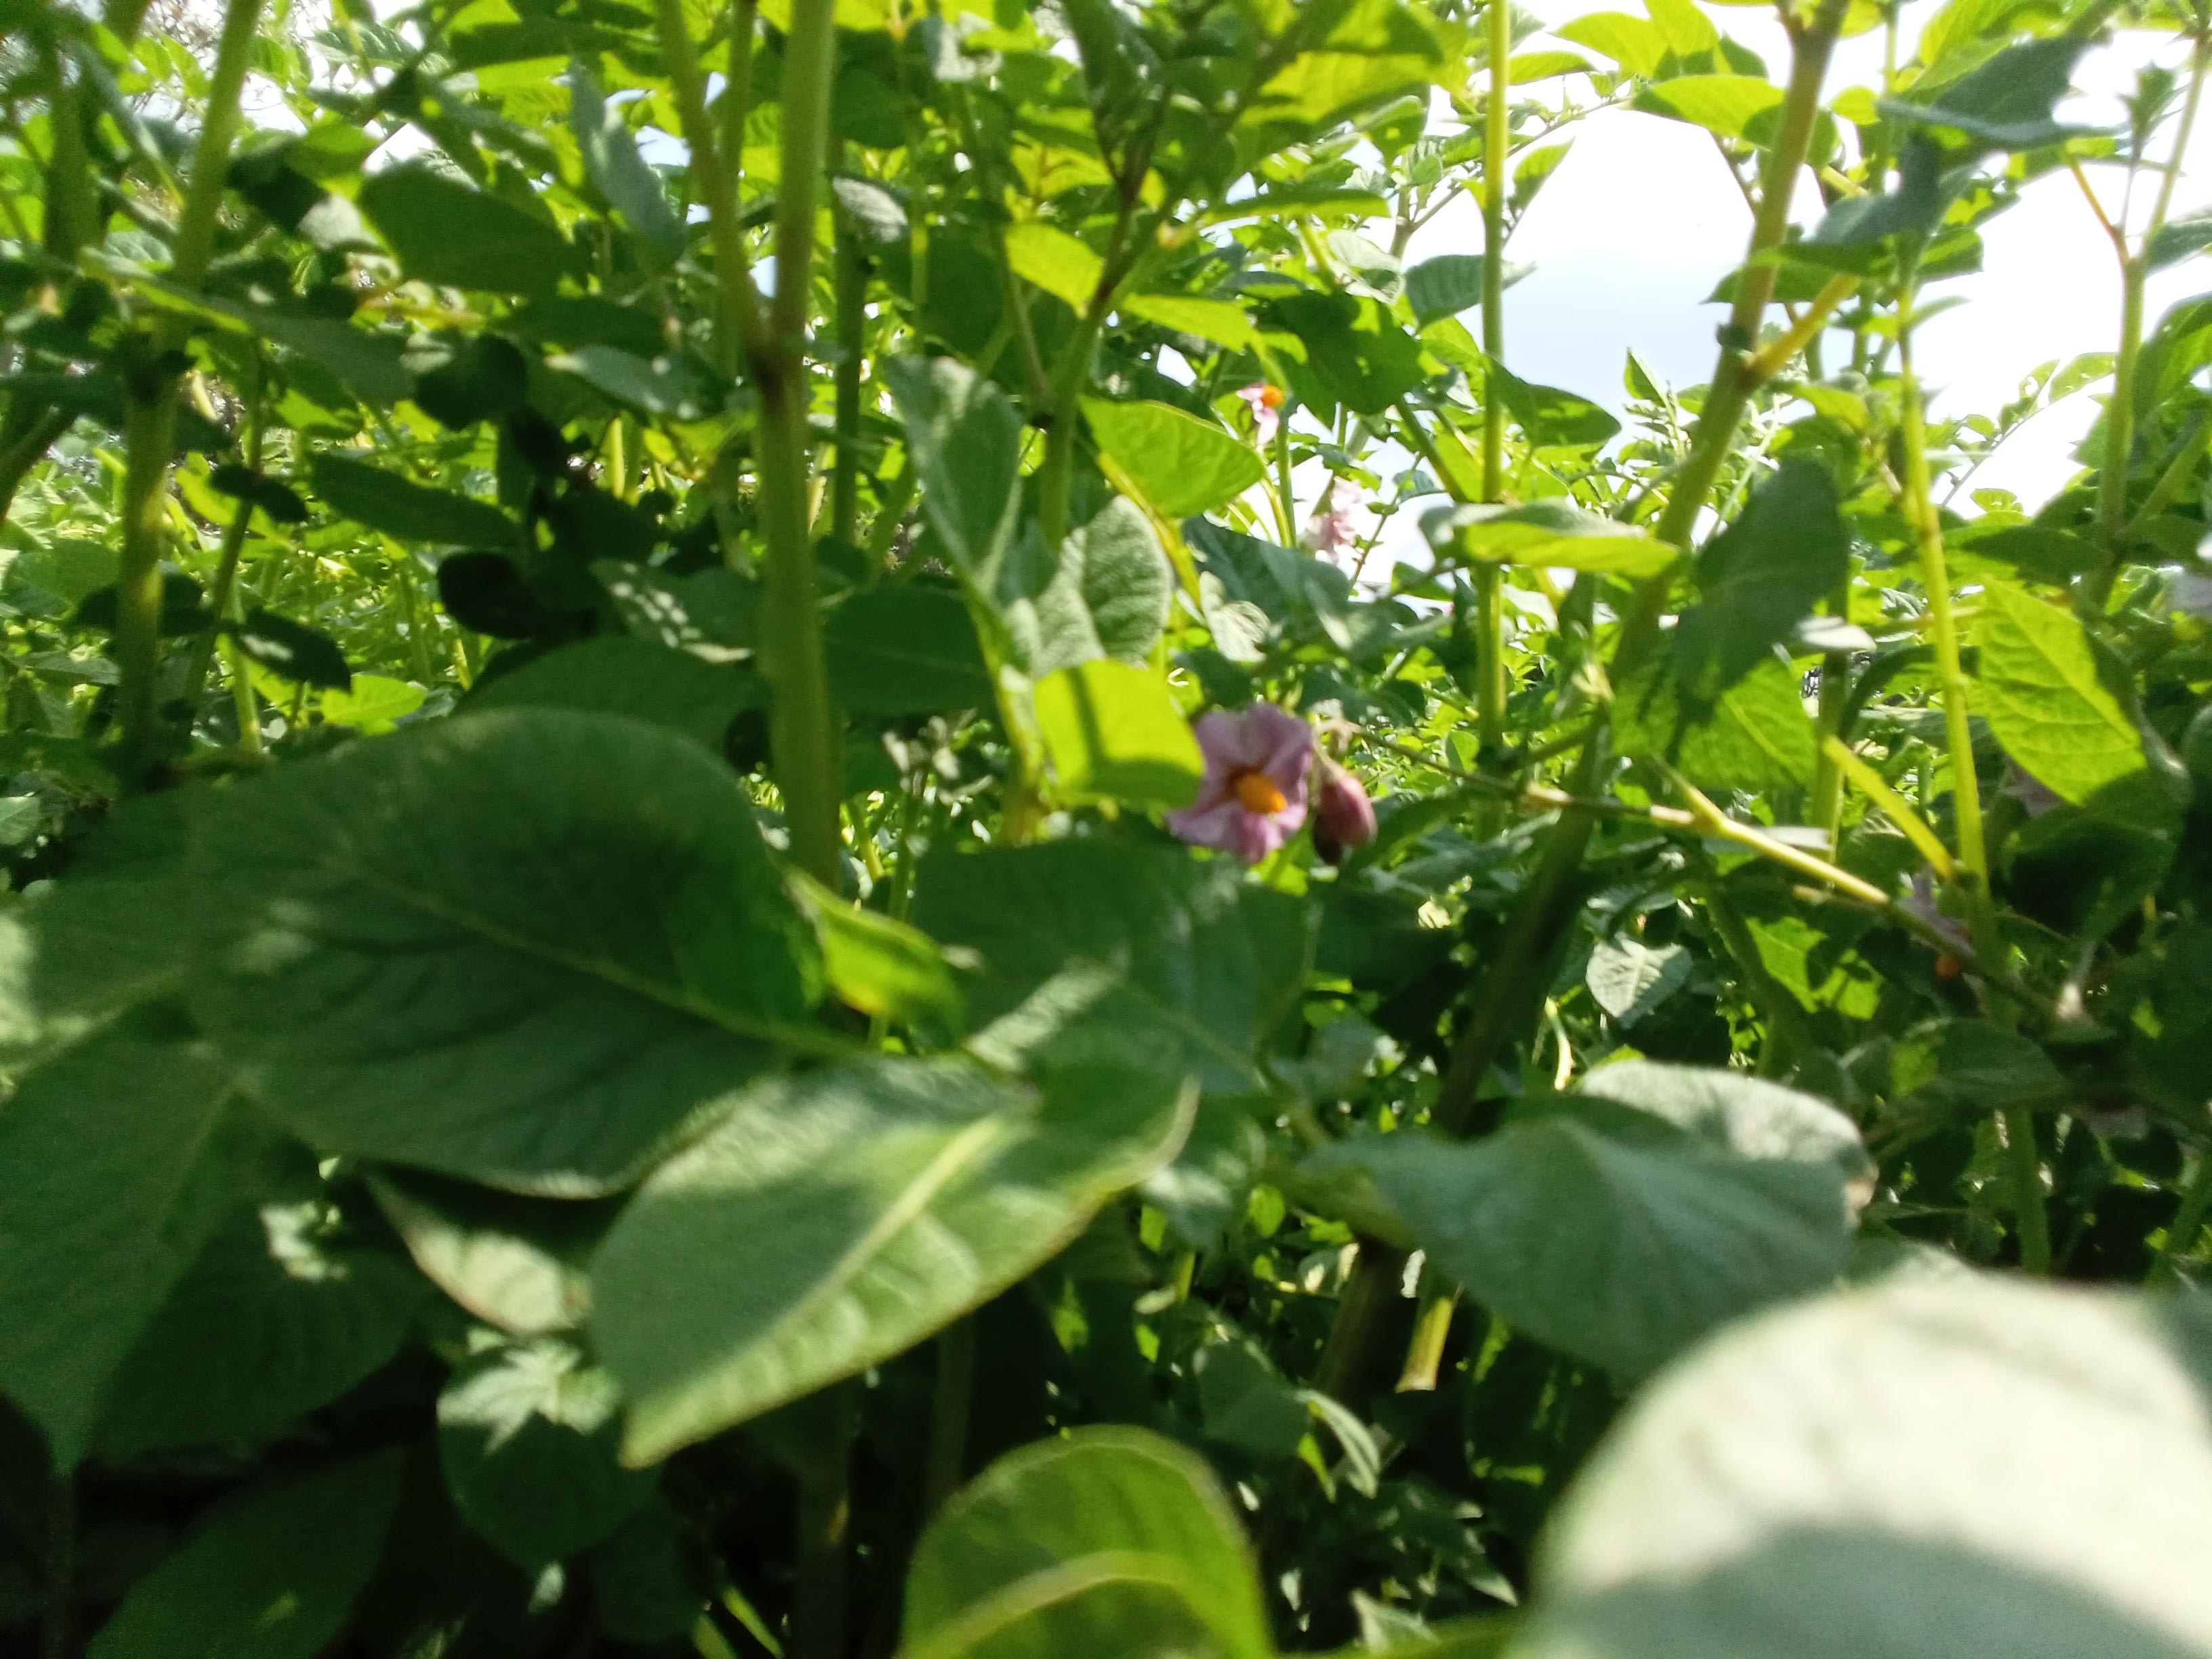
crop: potato
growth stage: flowering
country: Kenya
